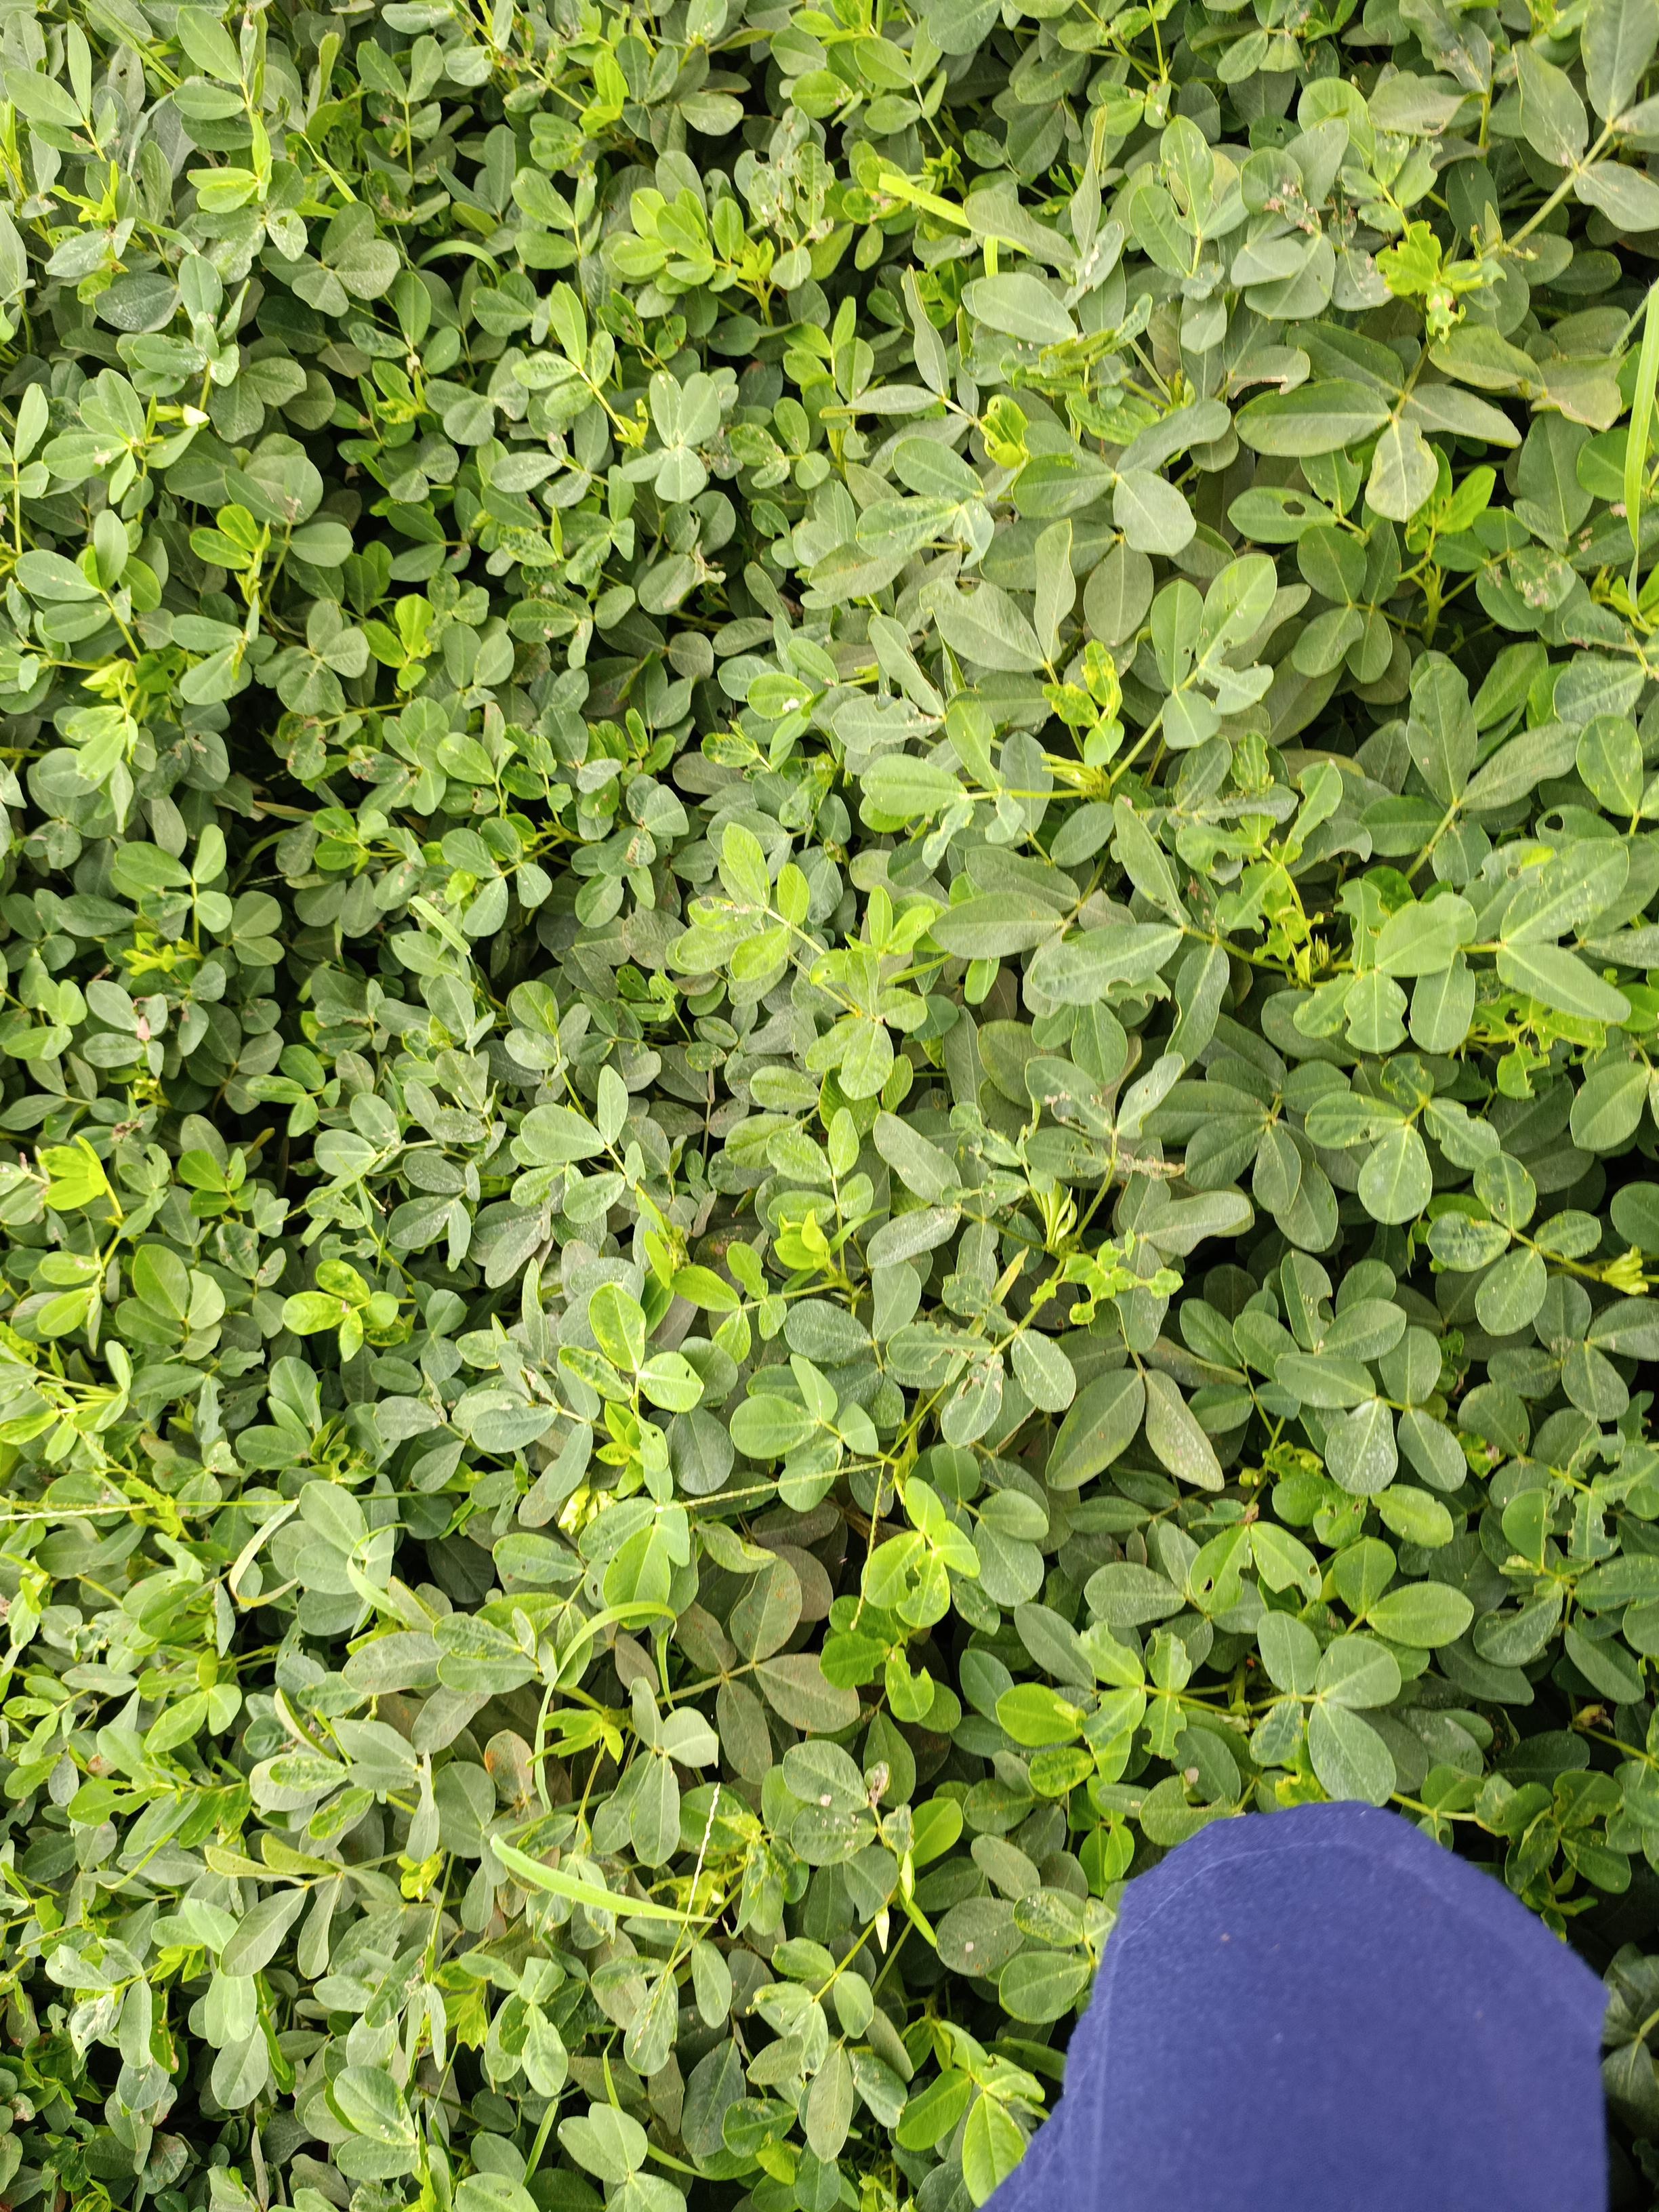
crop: groundnut
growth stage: pegging
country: Kenya
